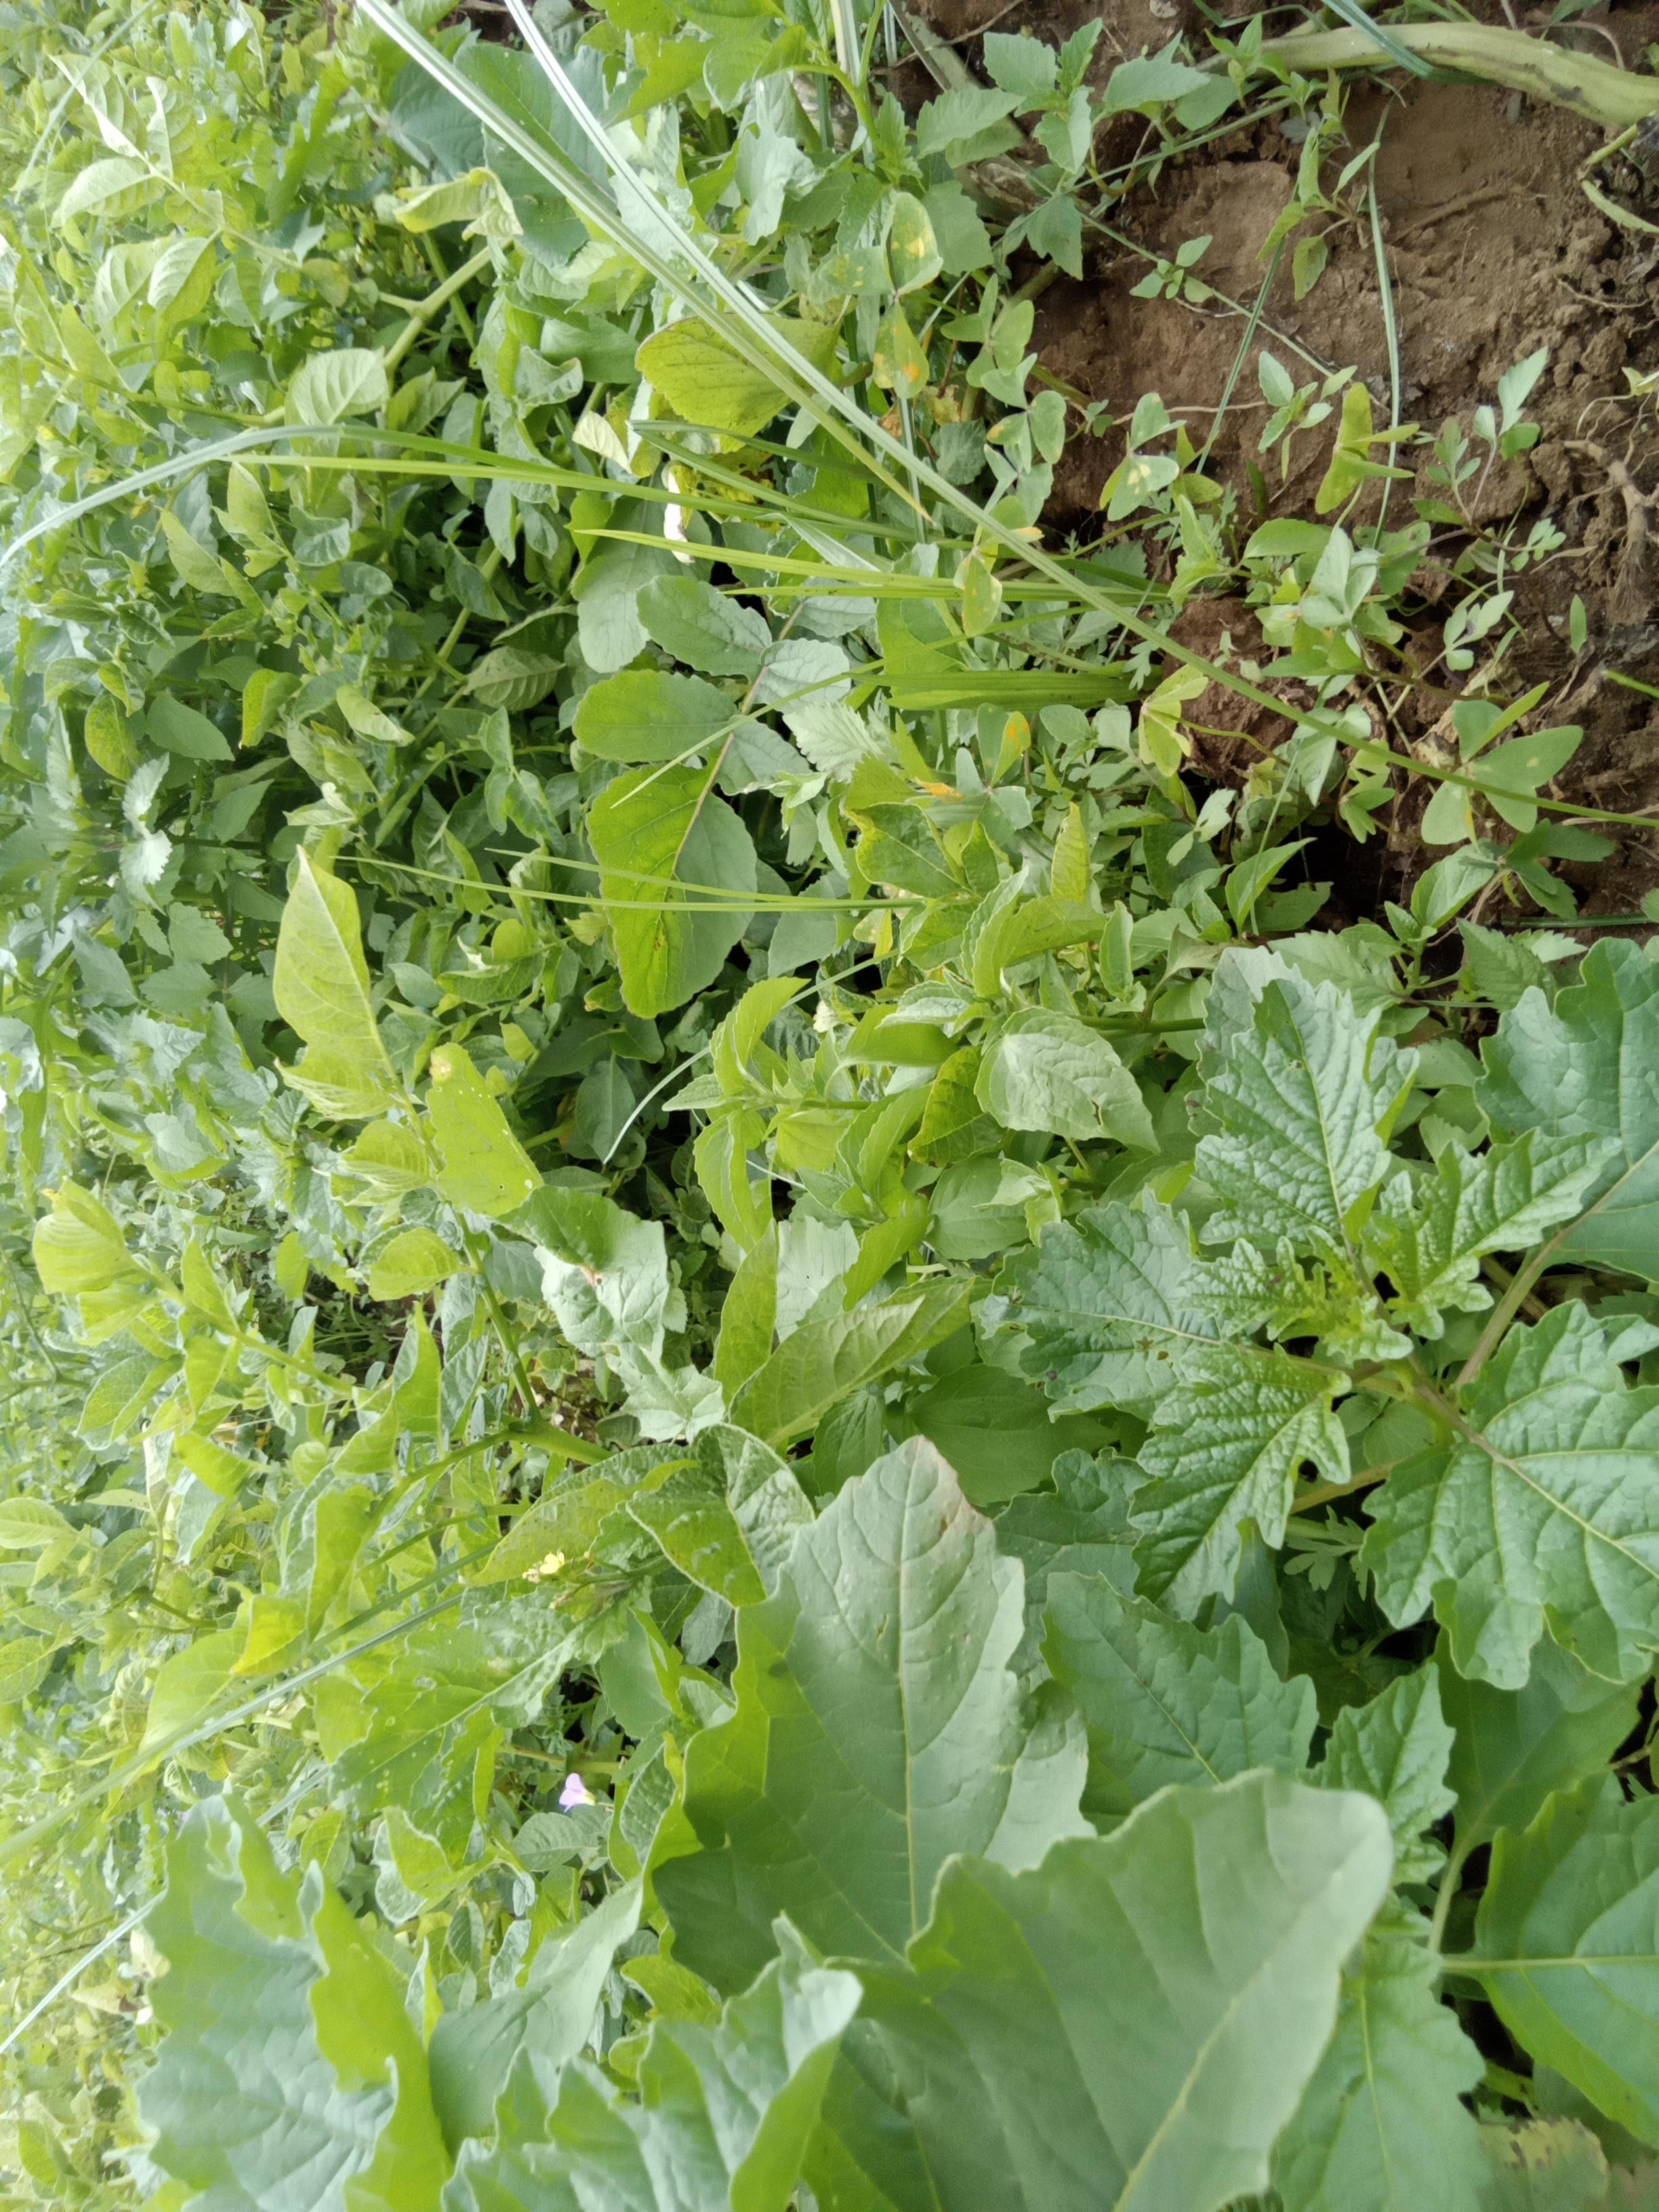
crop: potato
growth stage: vegetative
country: Kenya
